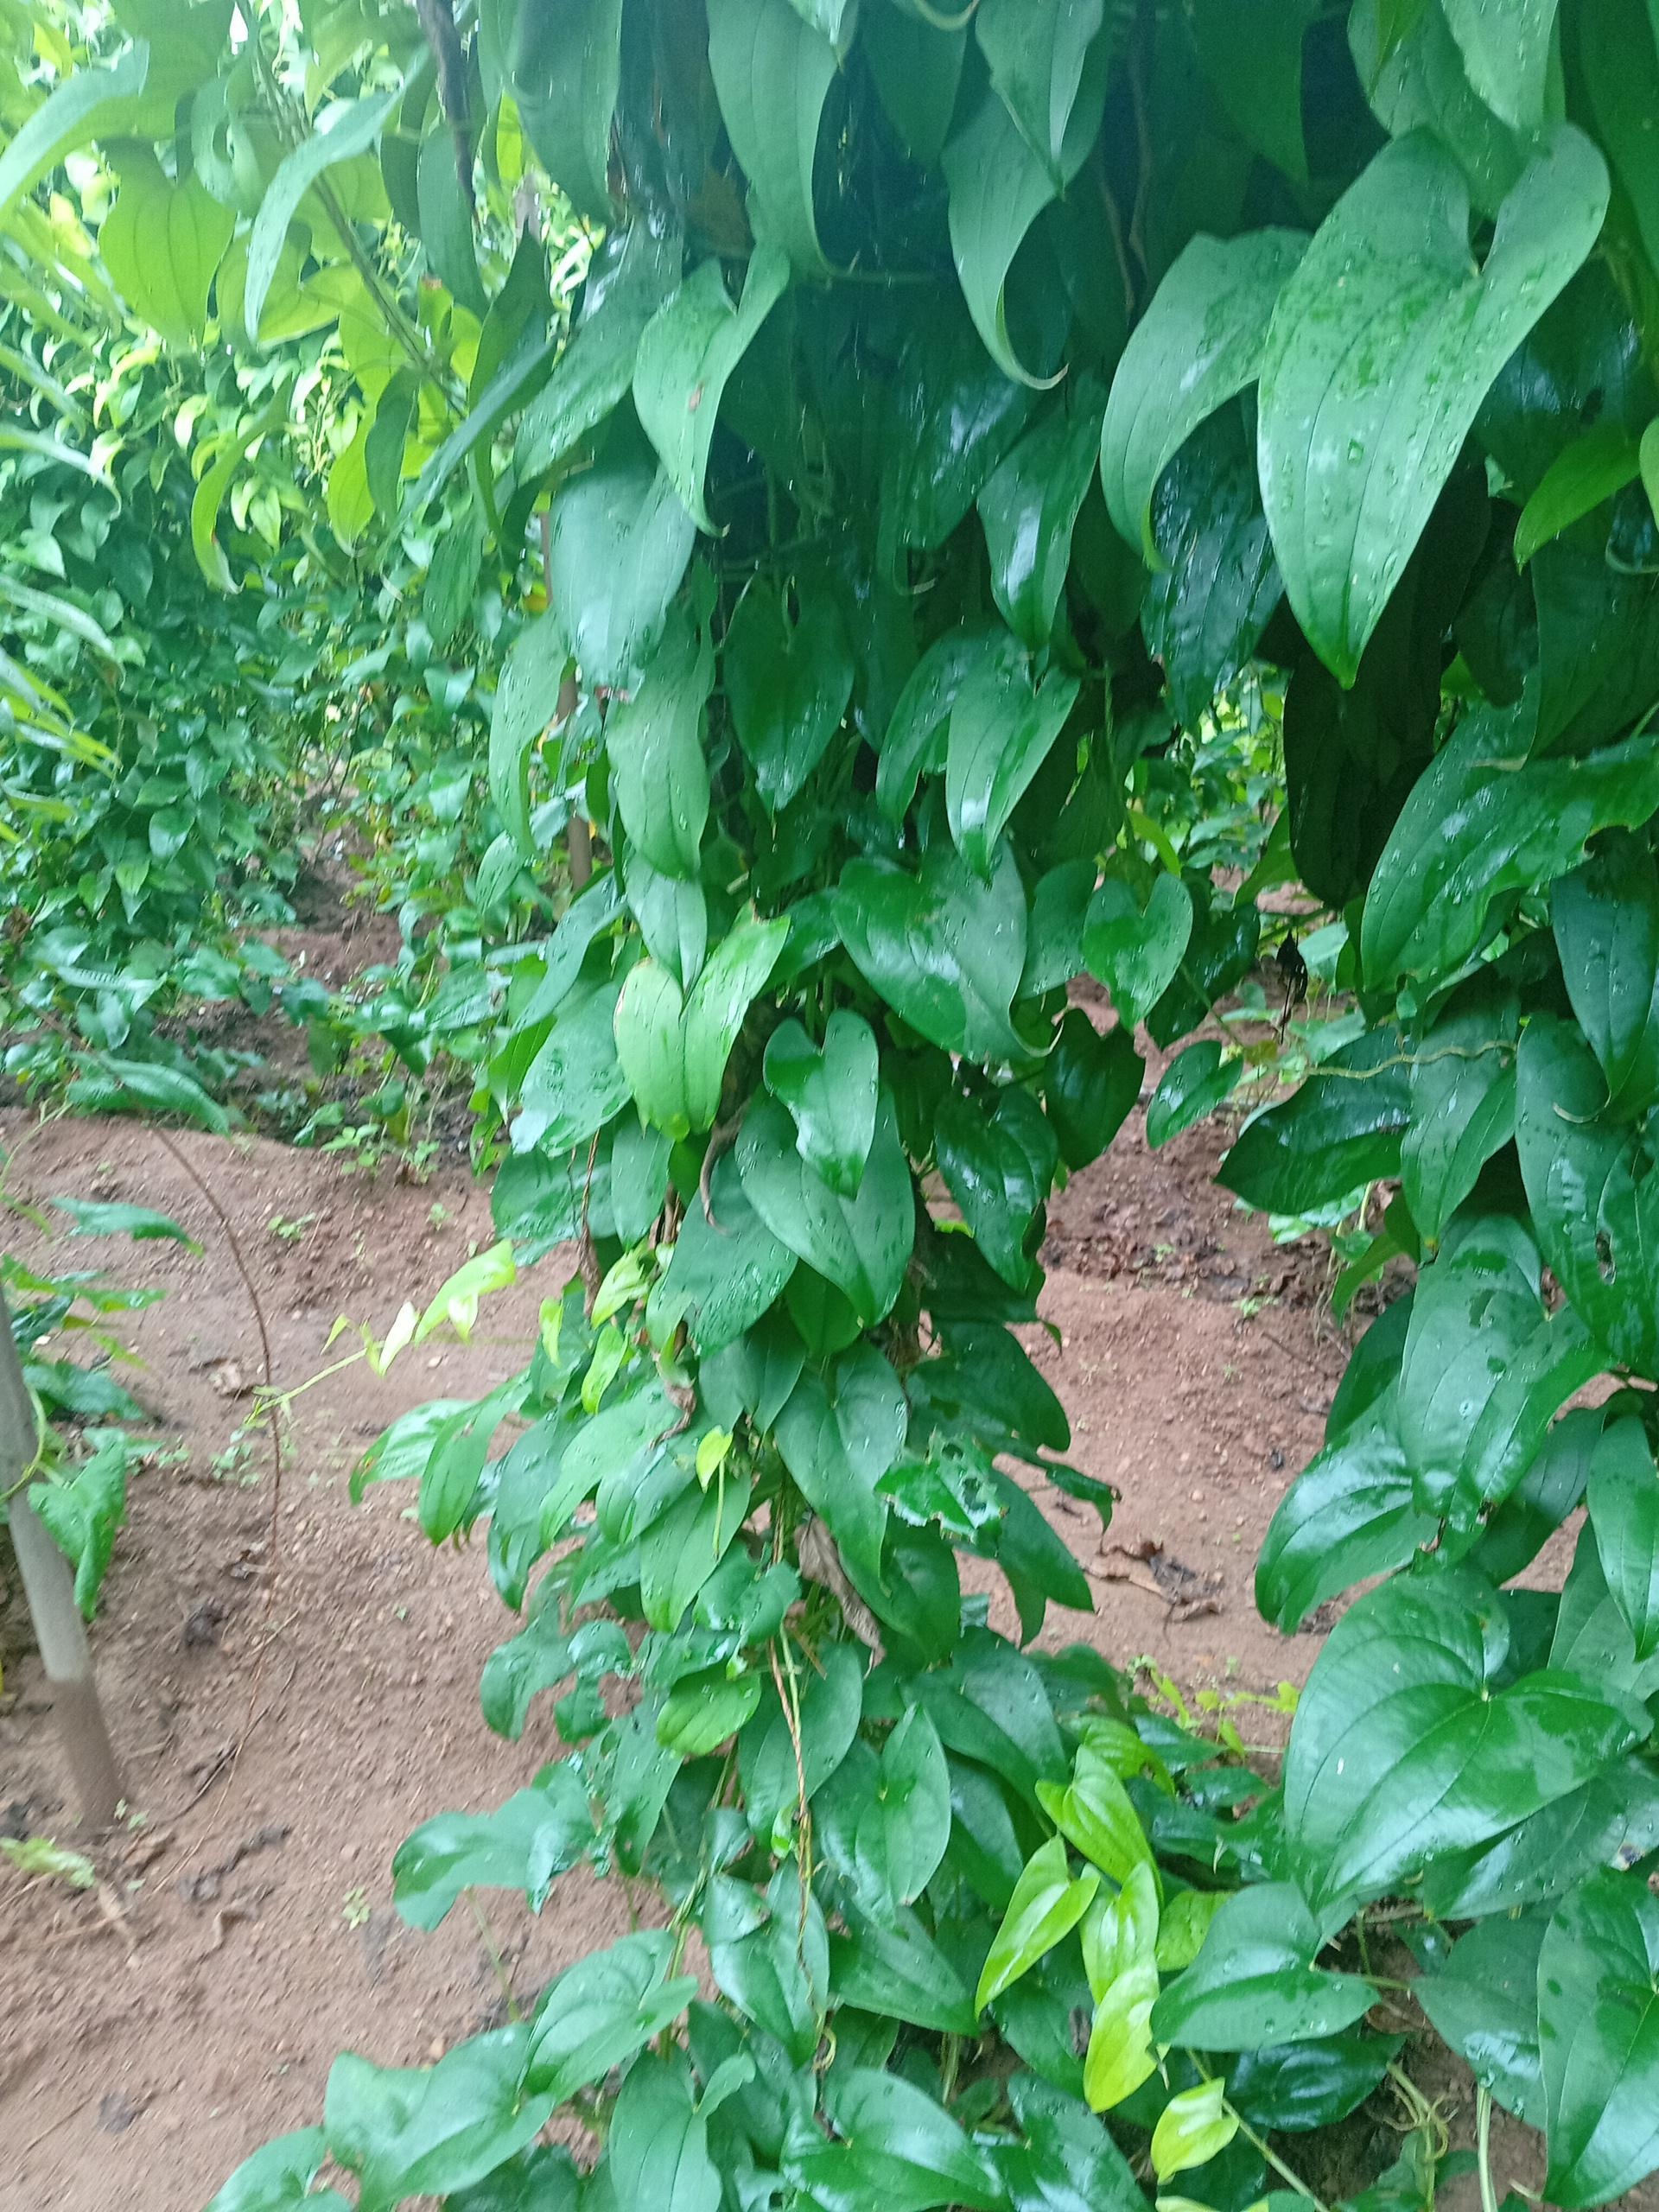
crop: yam
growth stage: vegetative
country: Nigeria
